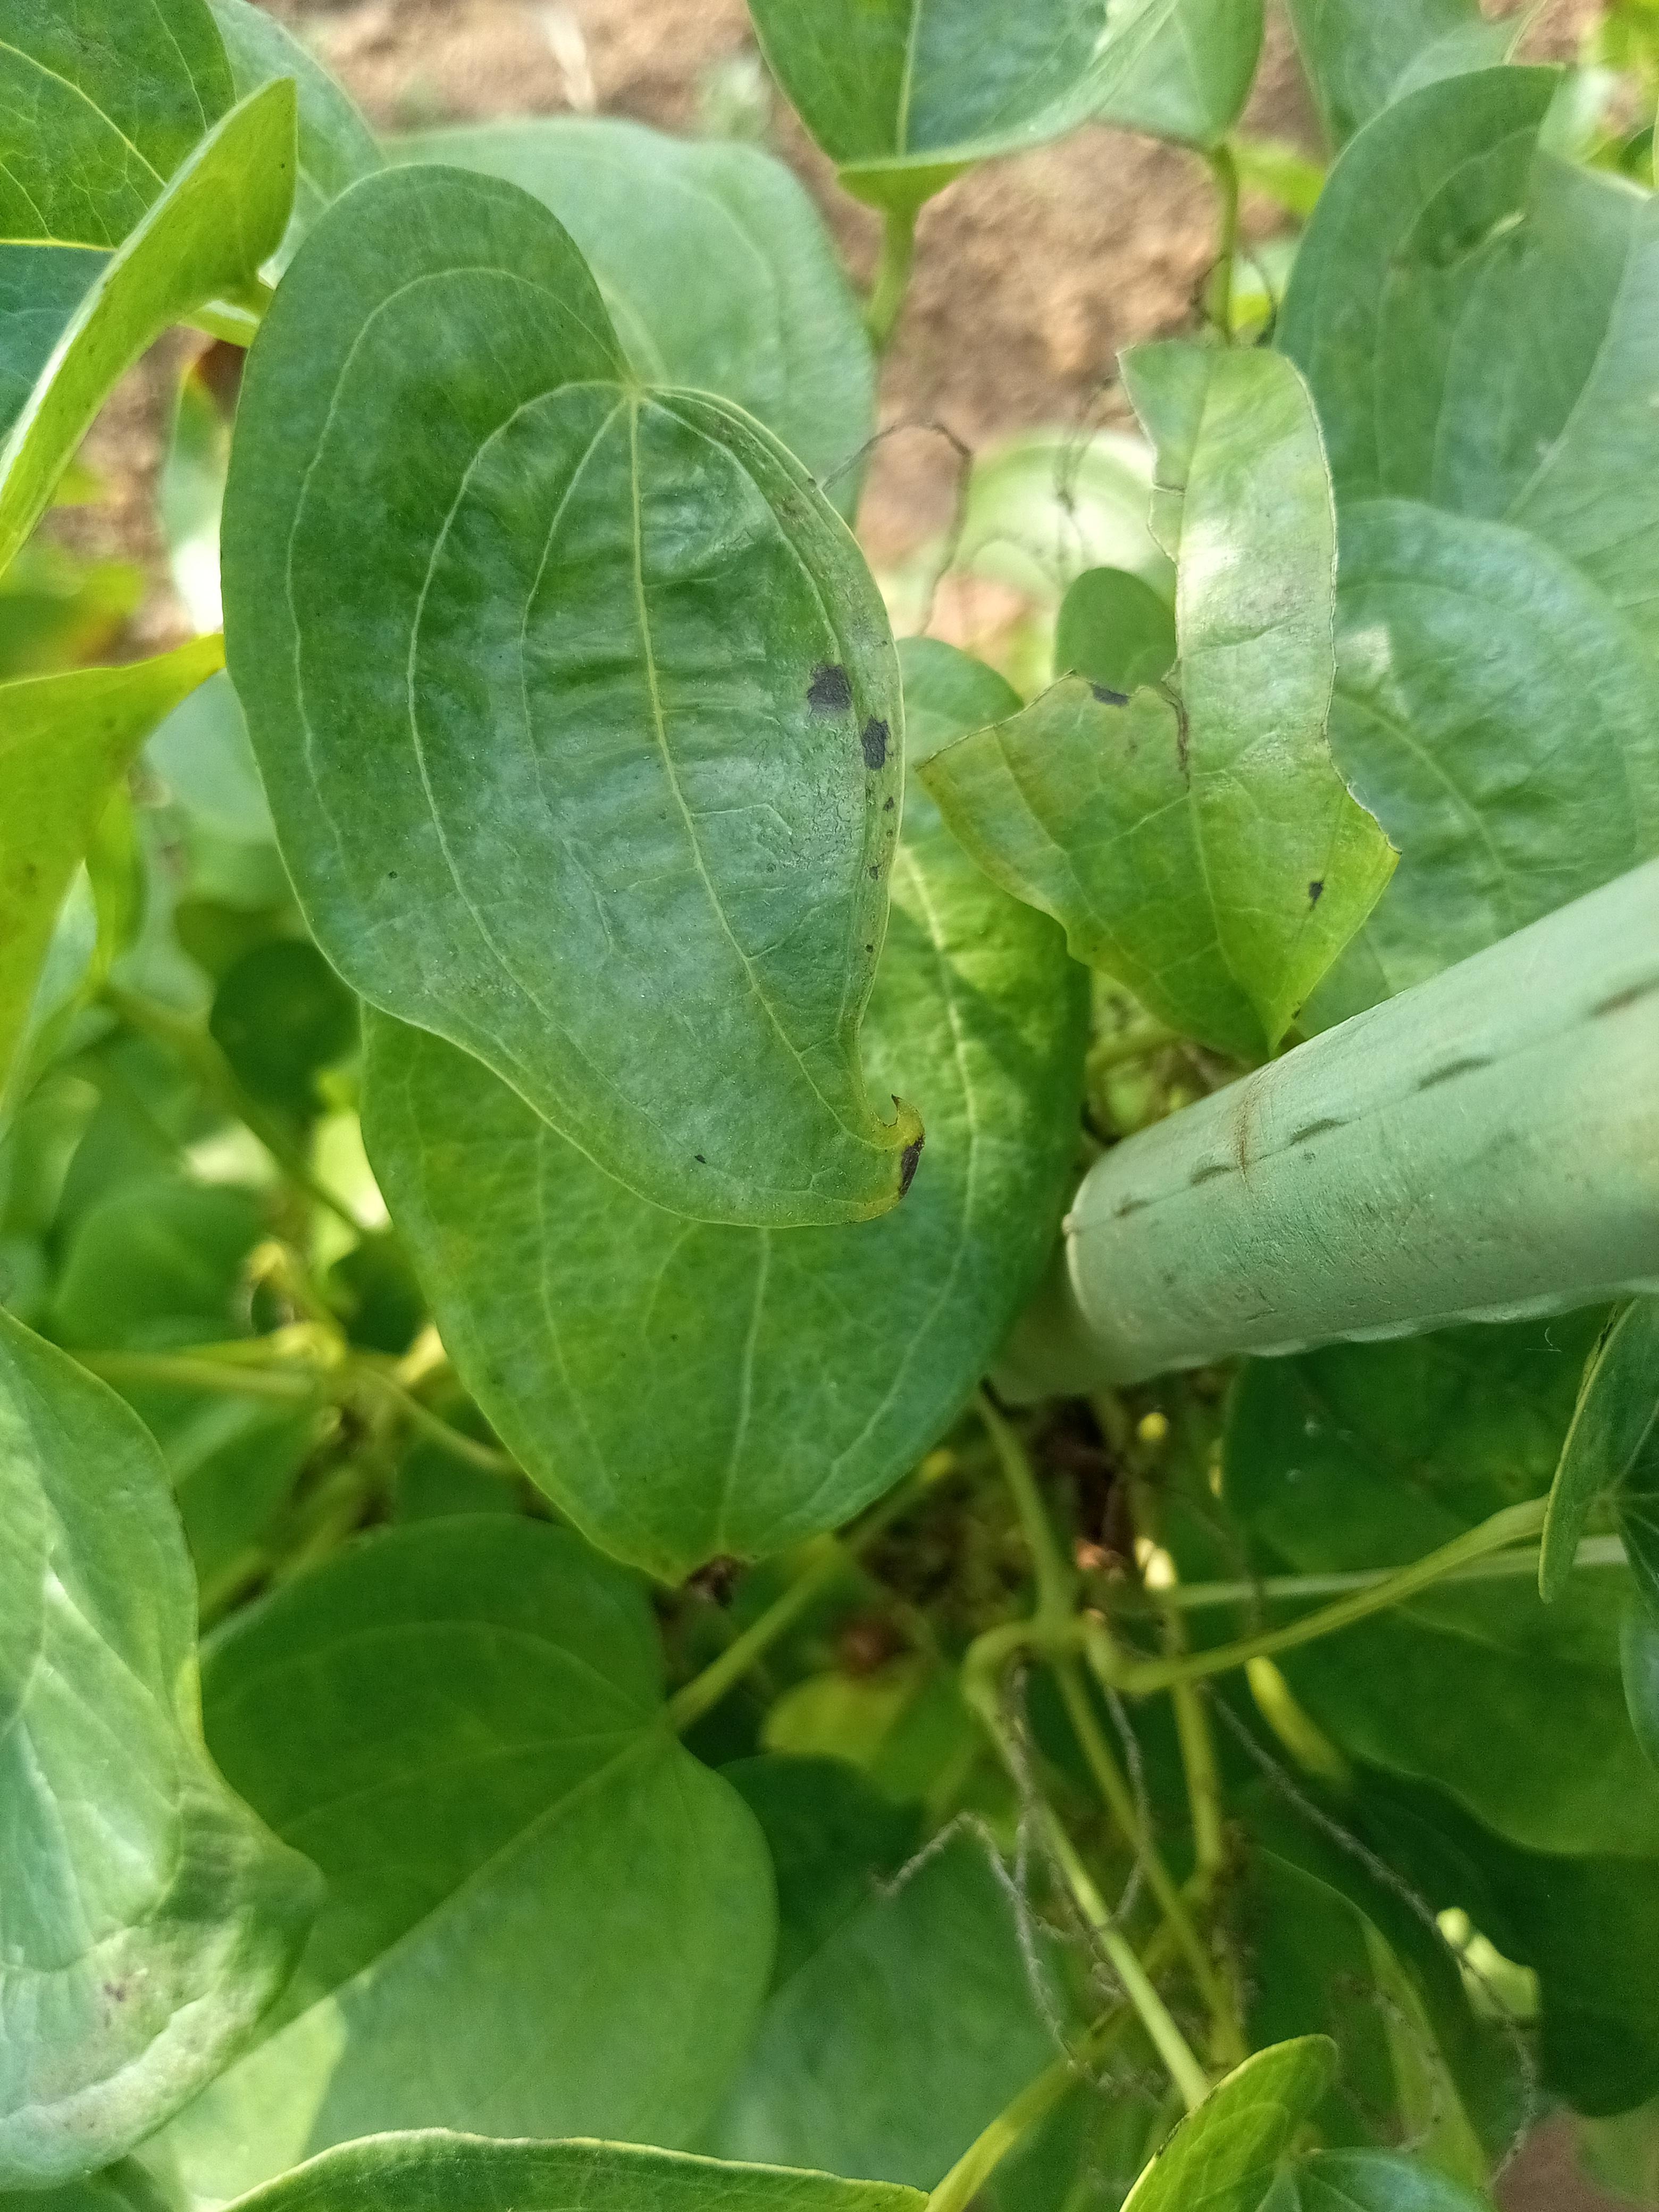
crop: yam
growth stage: maturity
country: Nigeria
